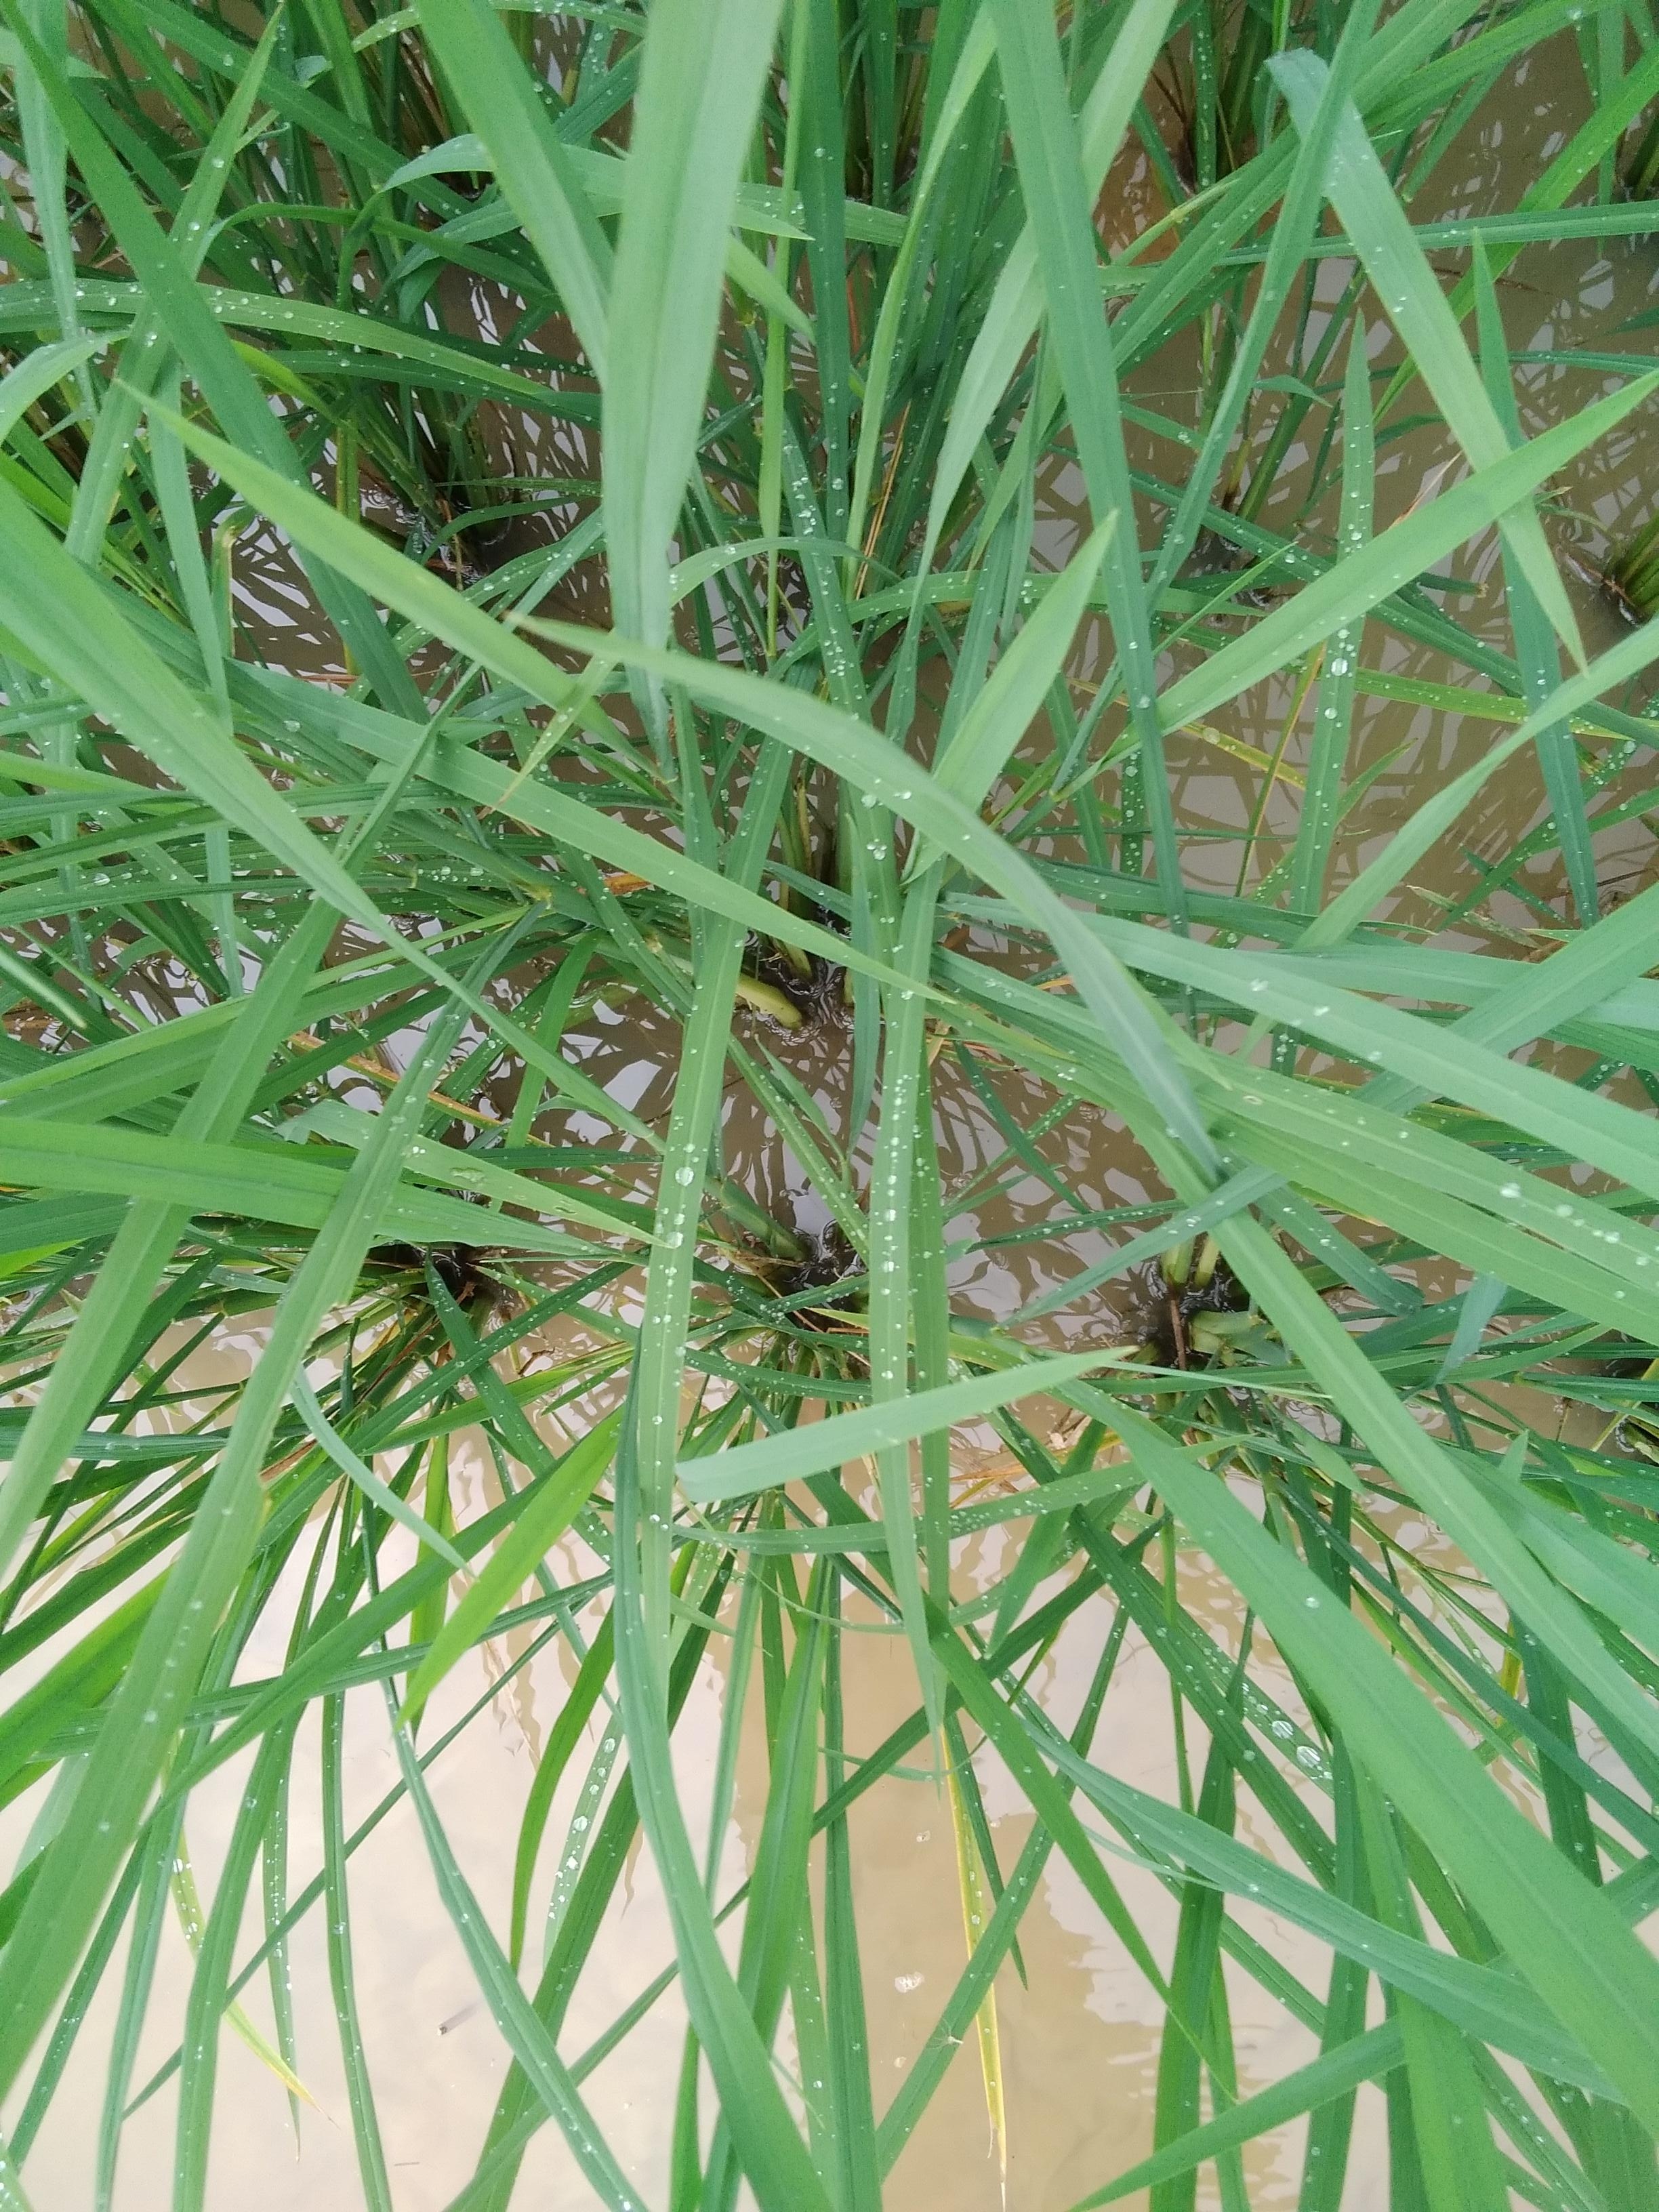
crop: rice
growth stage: elongation stem
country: Nigeria
